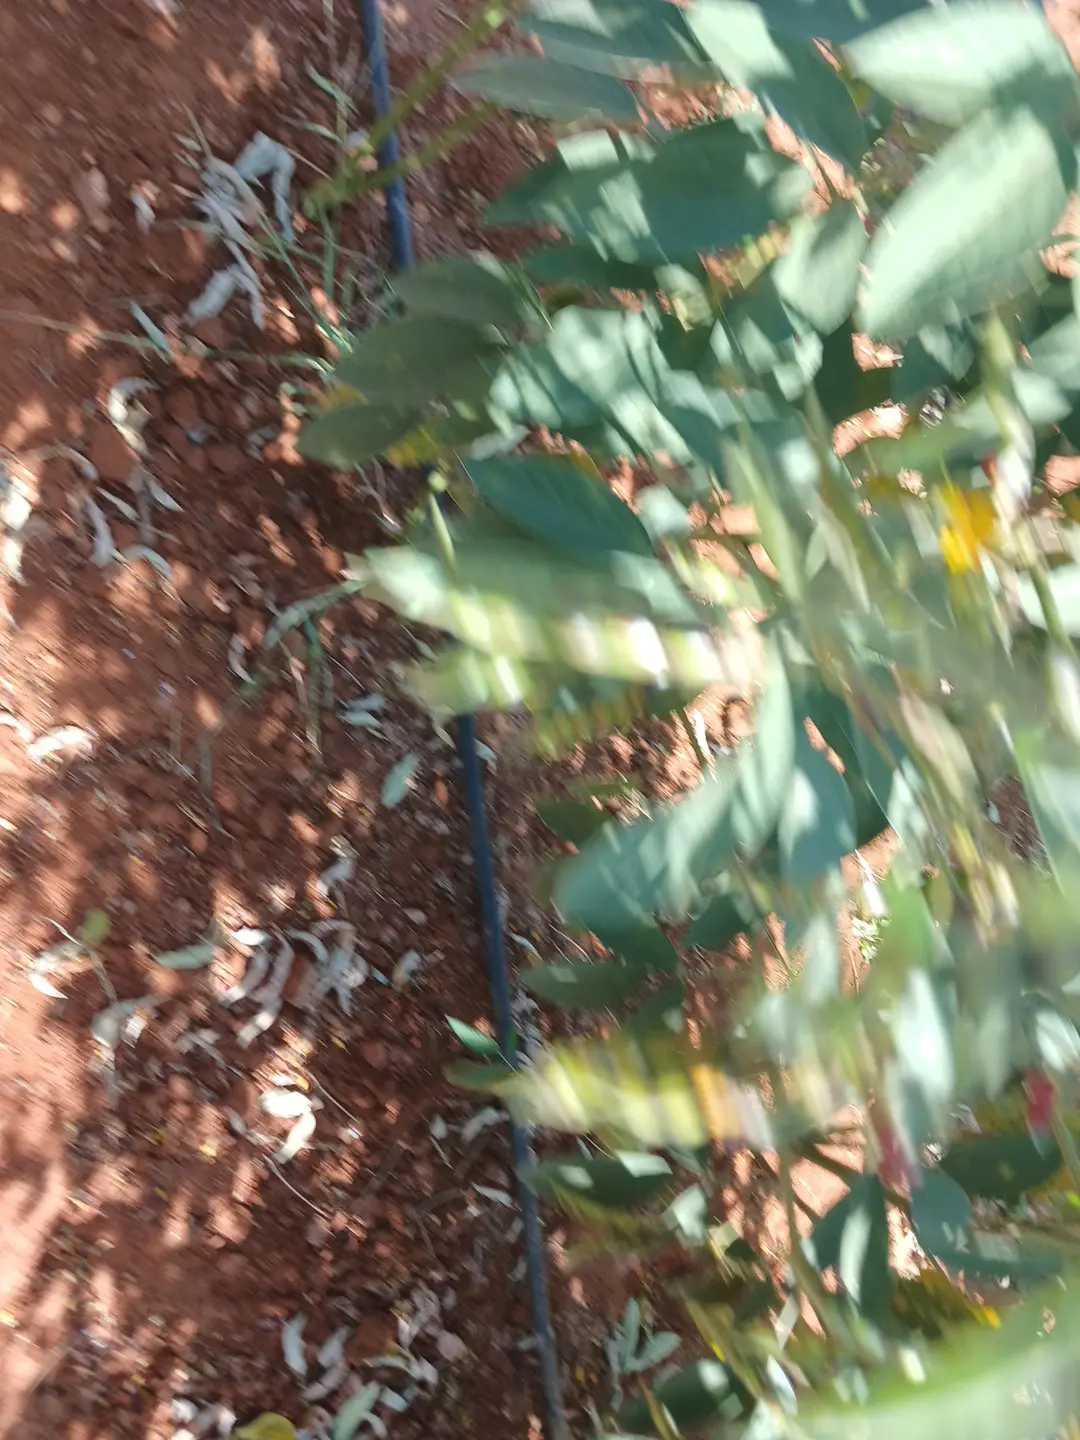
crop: pigeonpea
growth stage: development pod
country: Kenya
